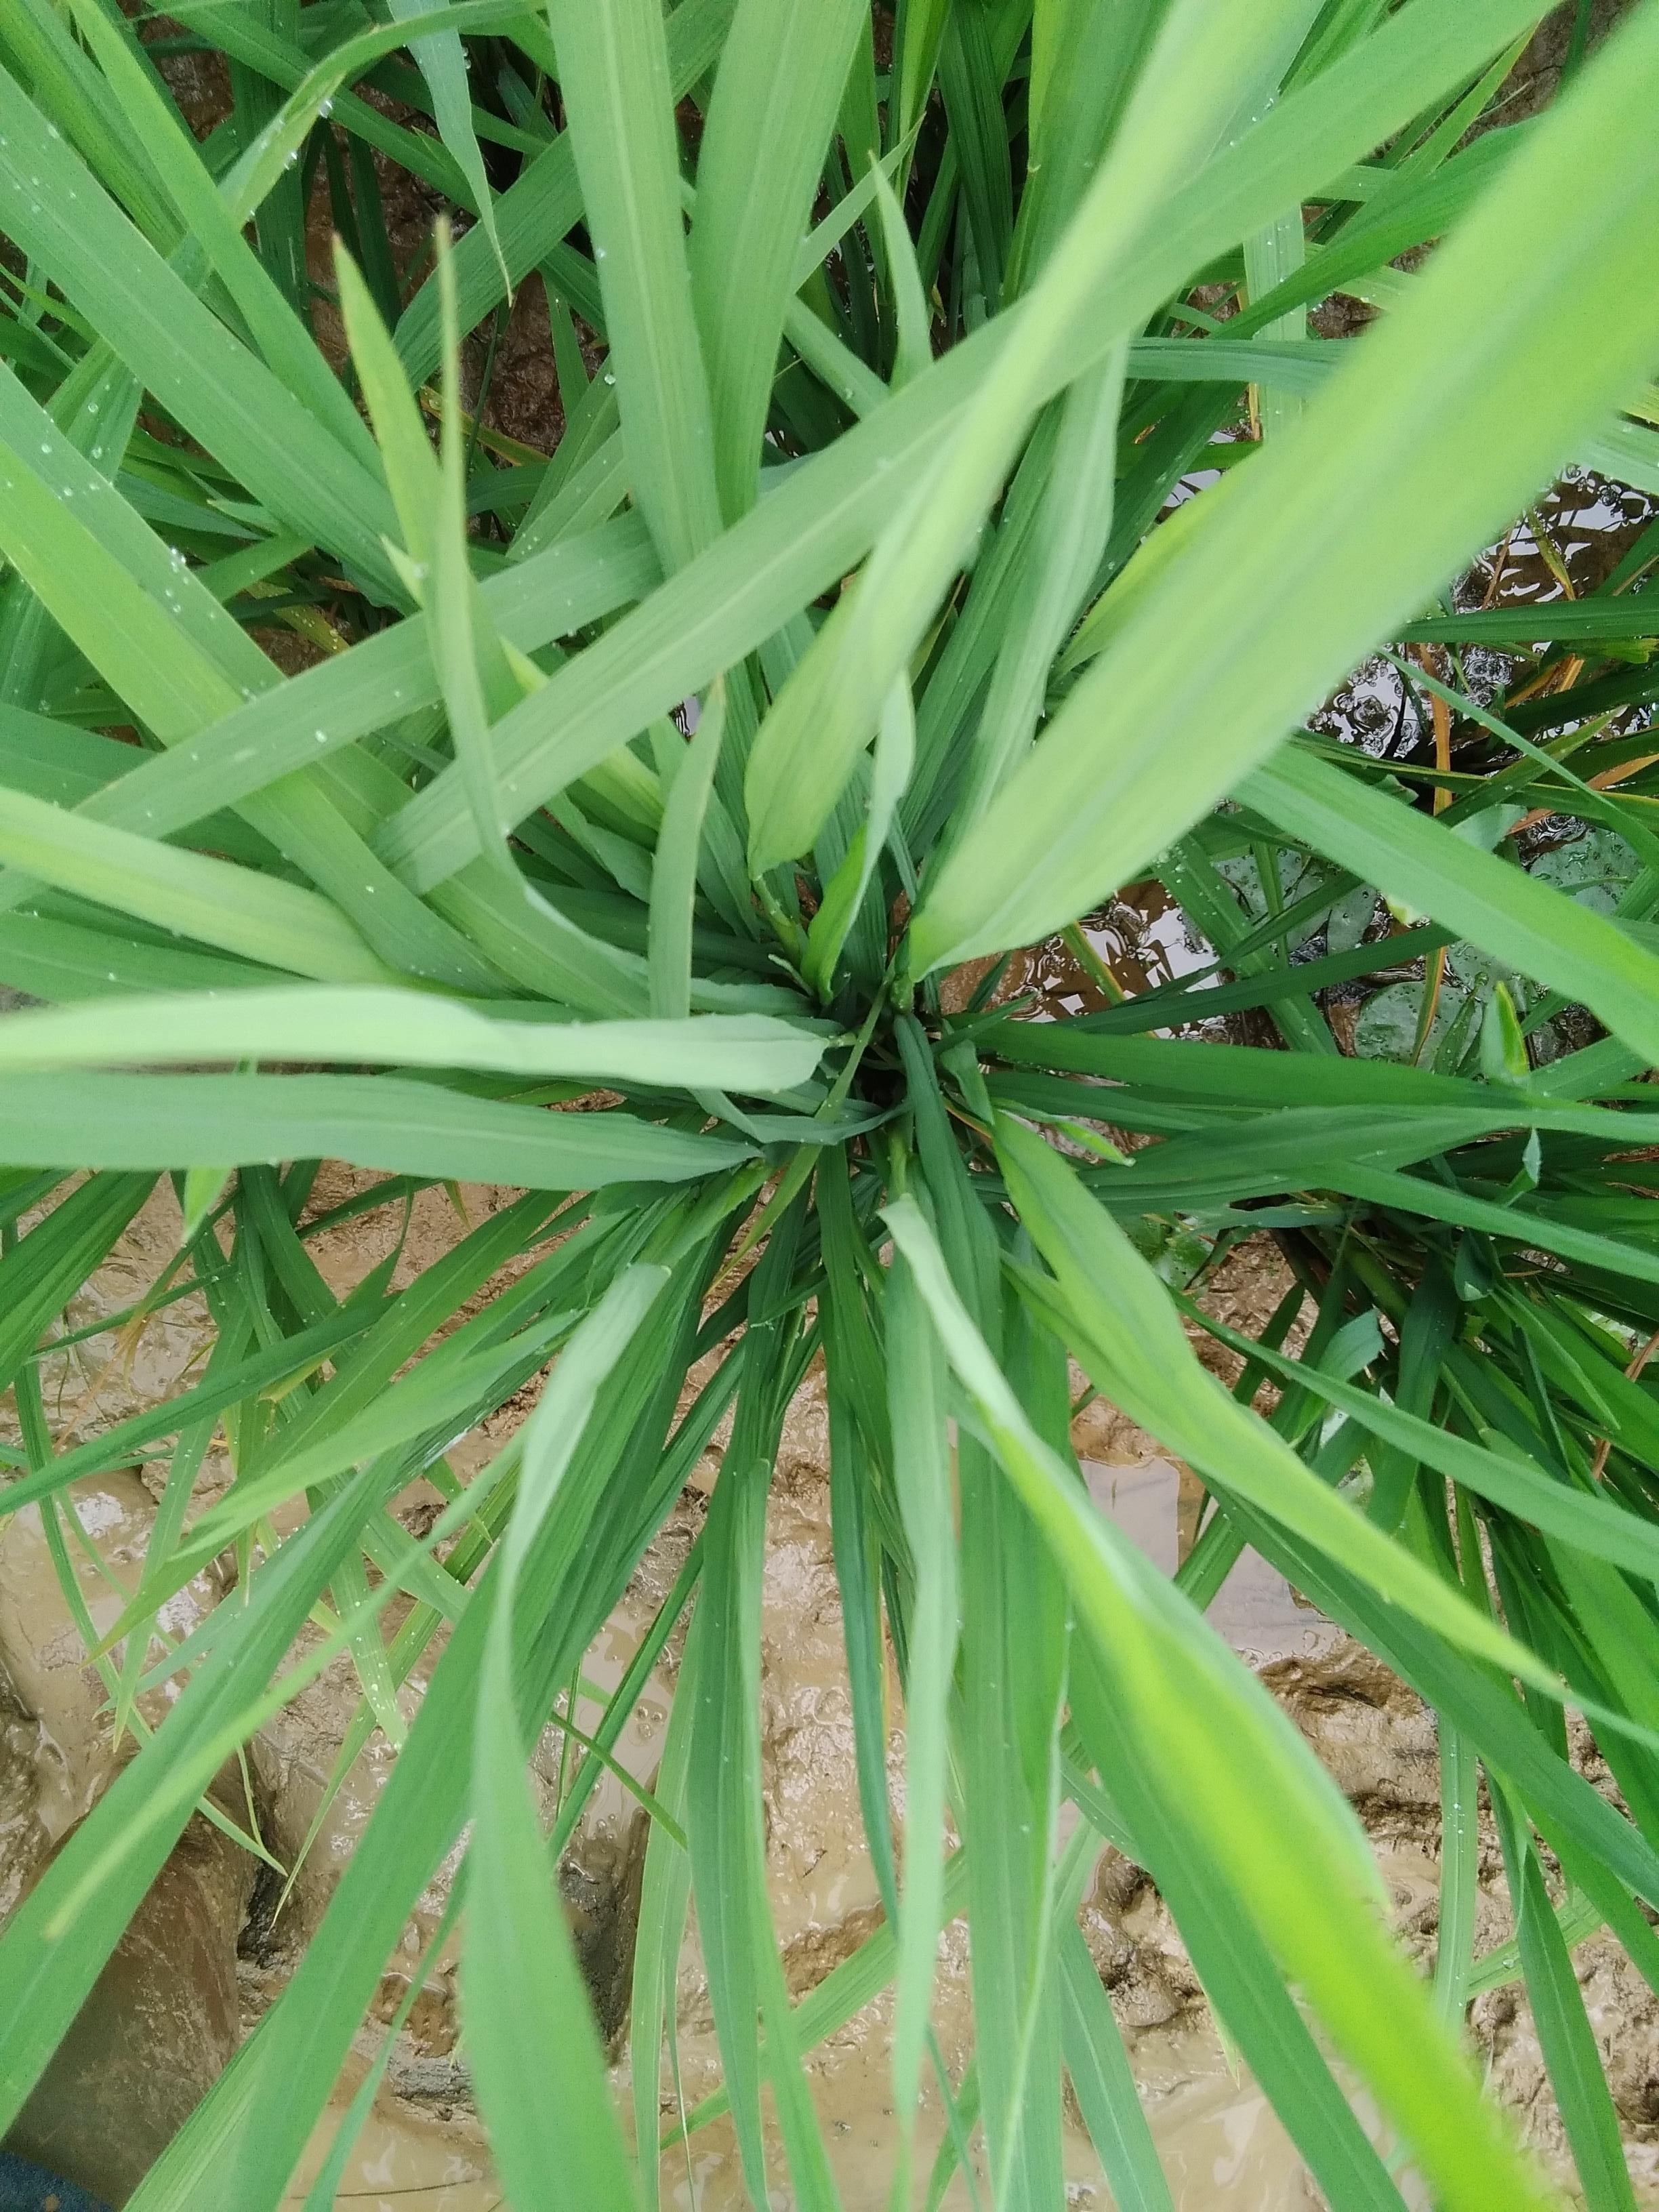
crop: rice
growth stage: booting
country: Nigeria
